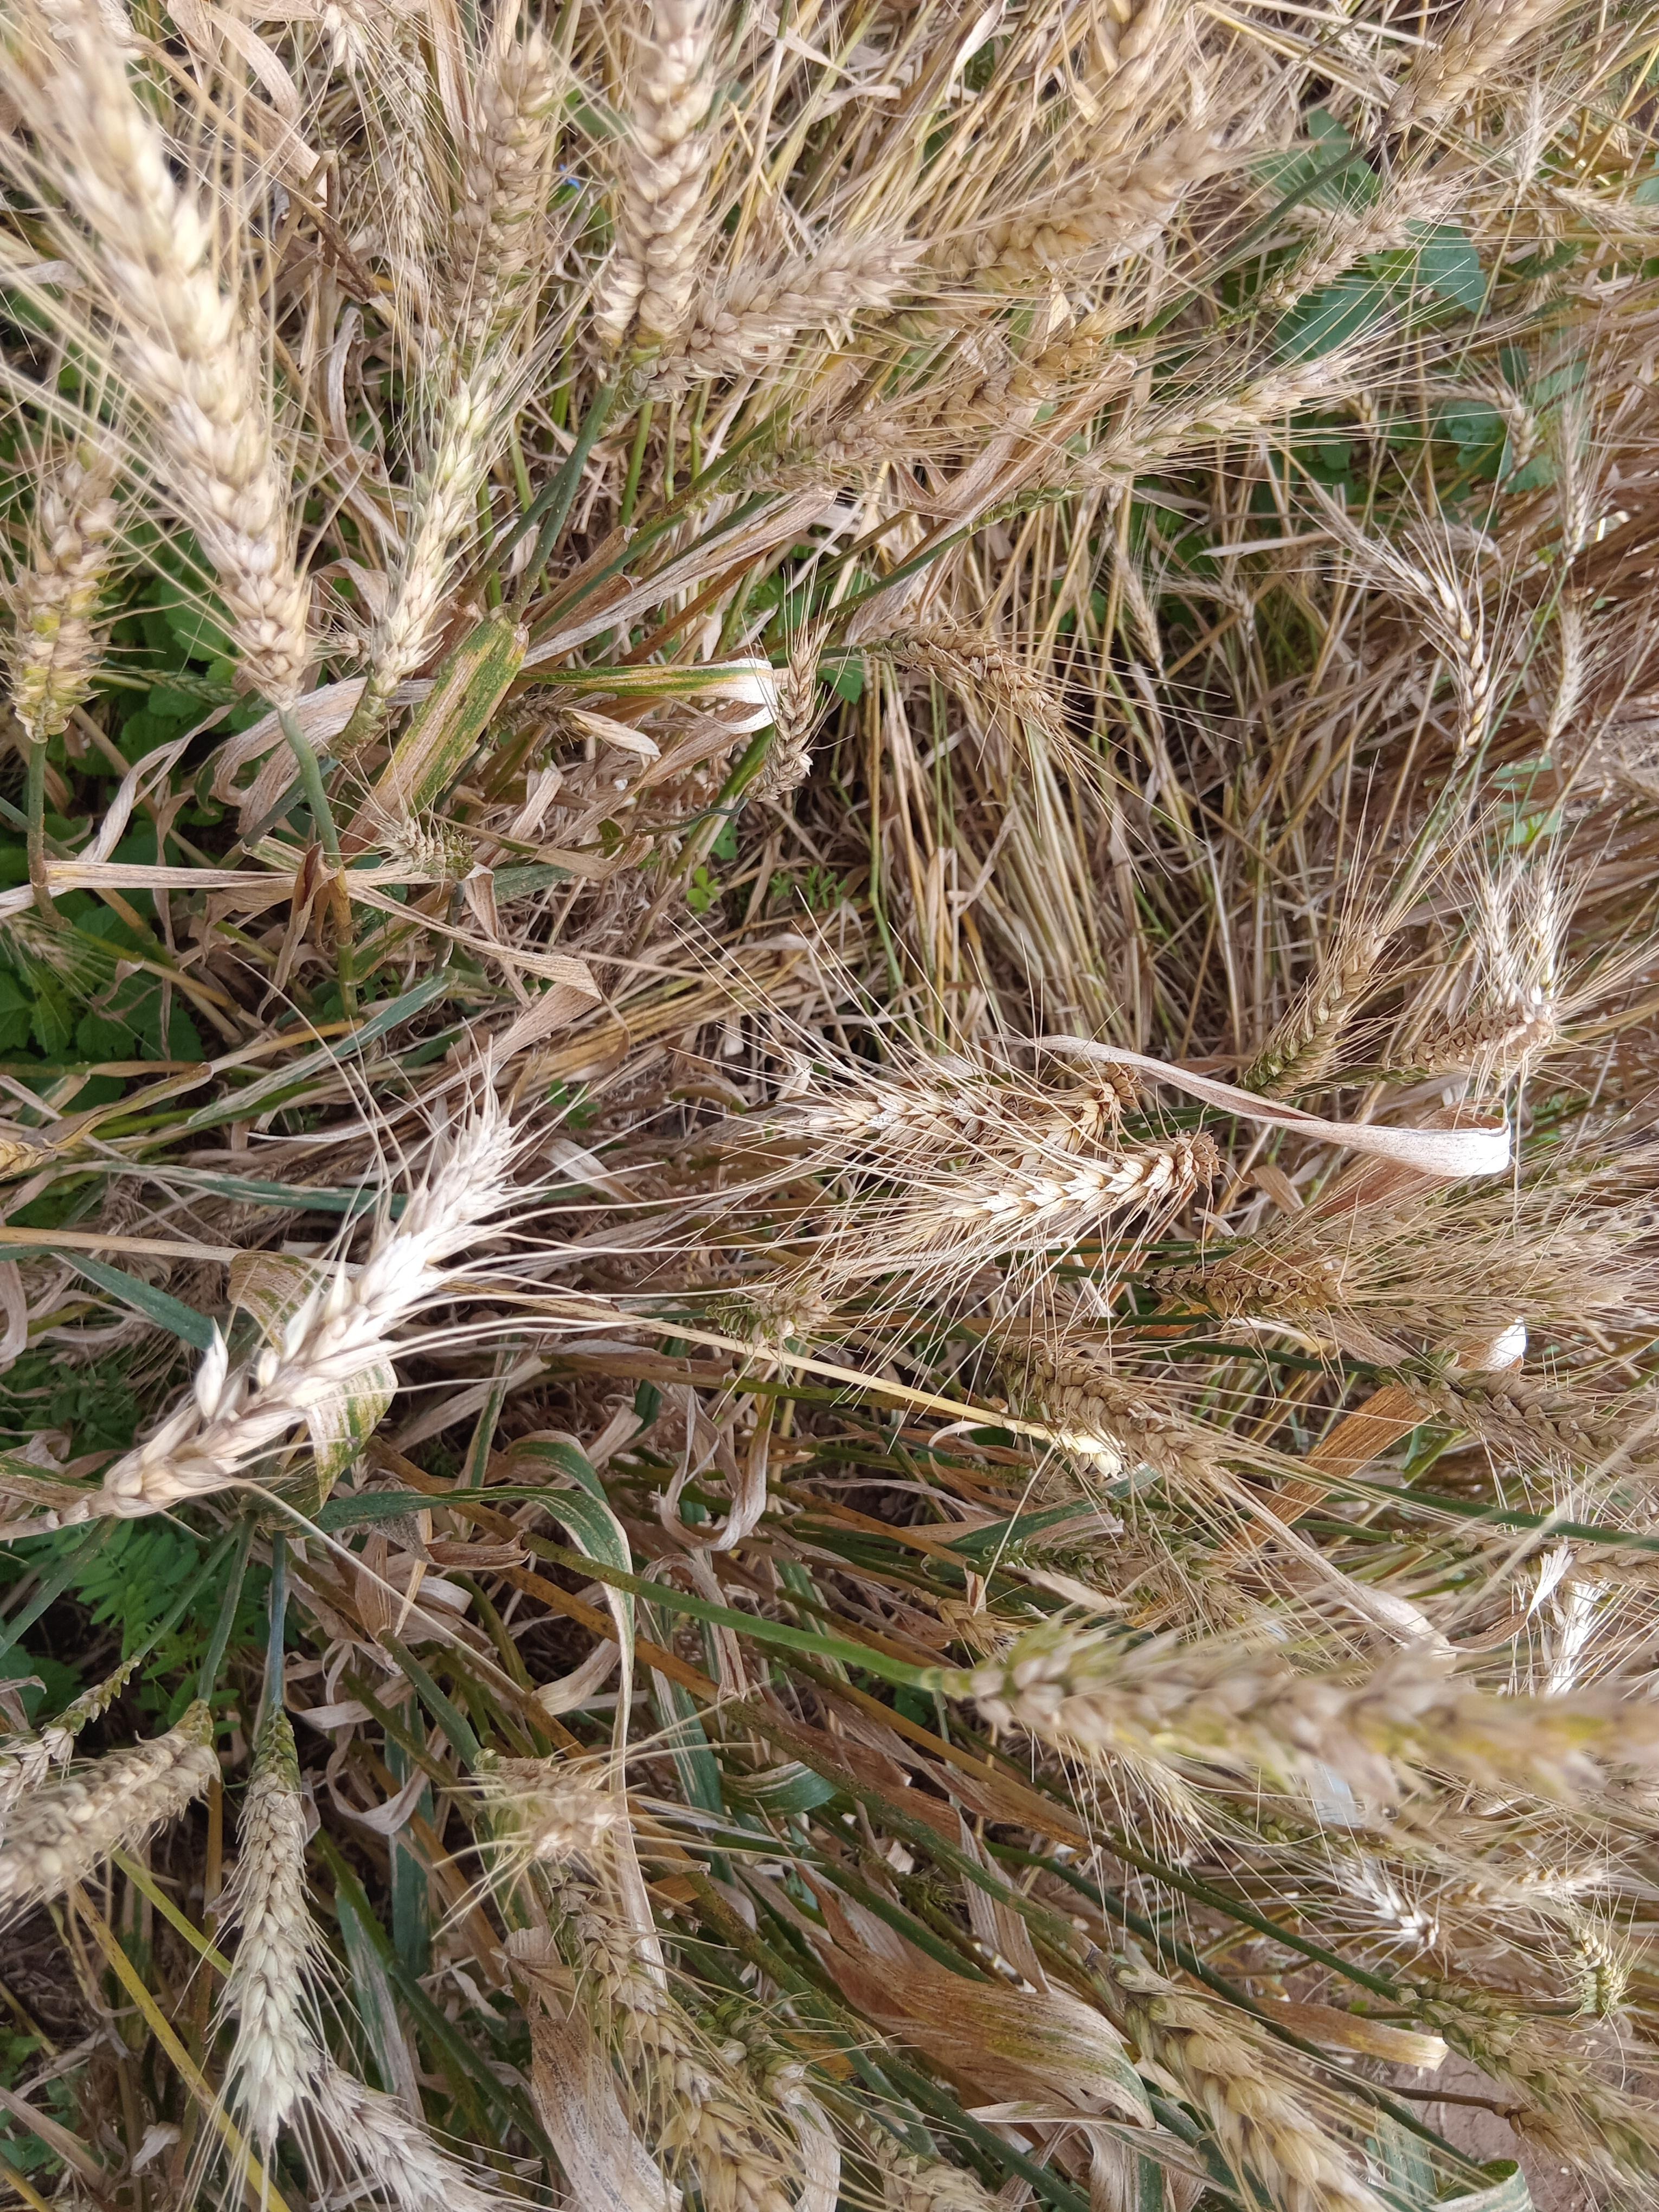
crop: wheat
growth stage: maturity
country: Kenya
